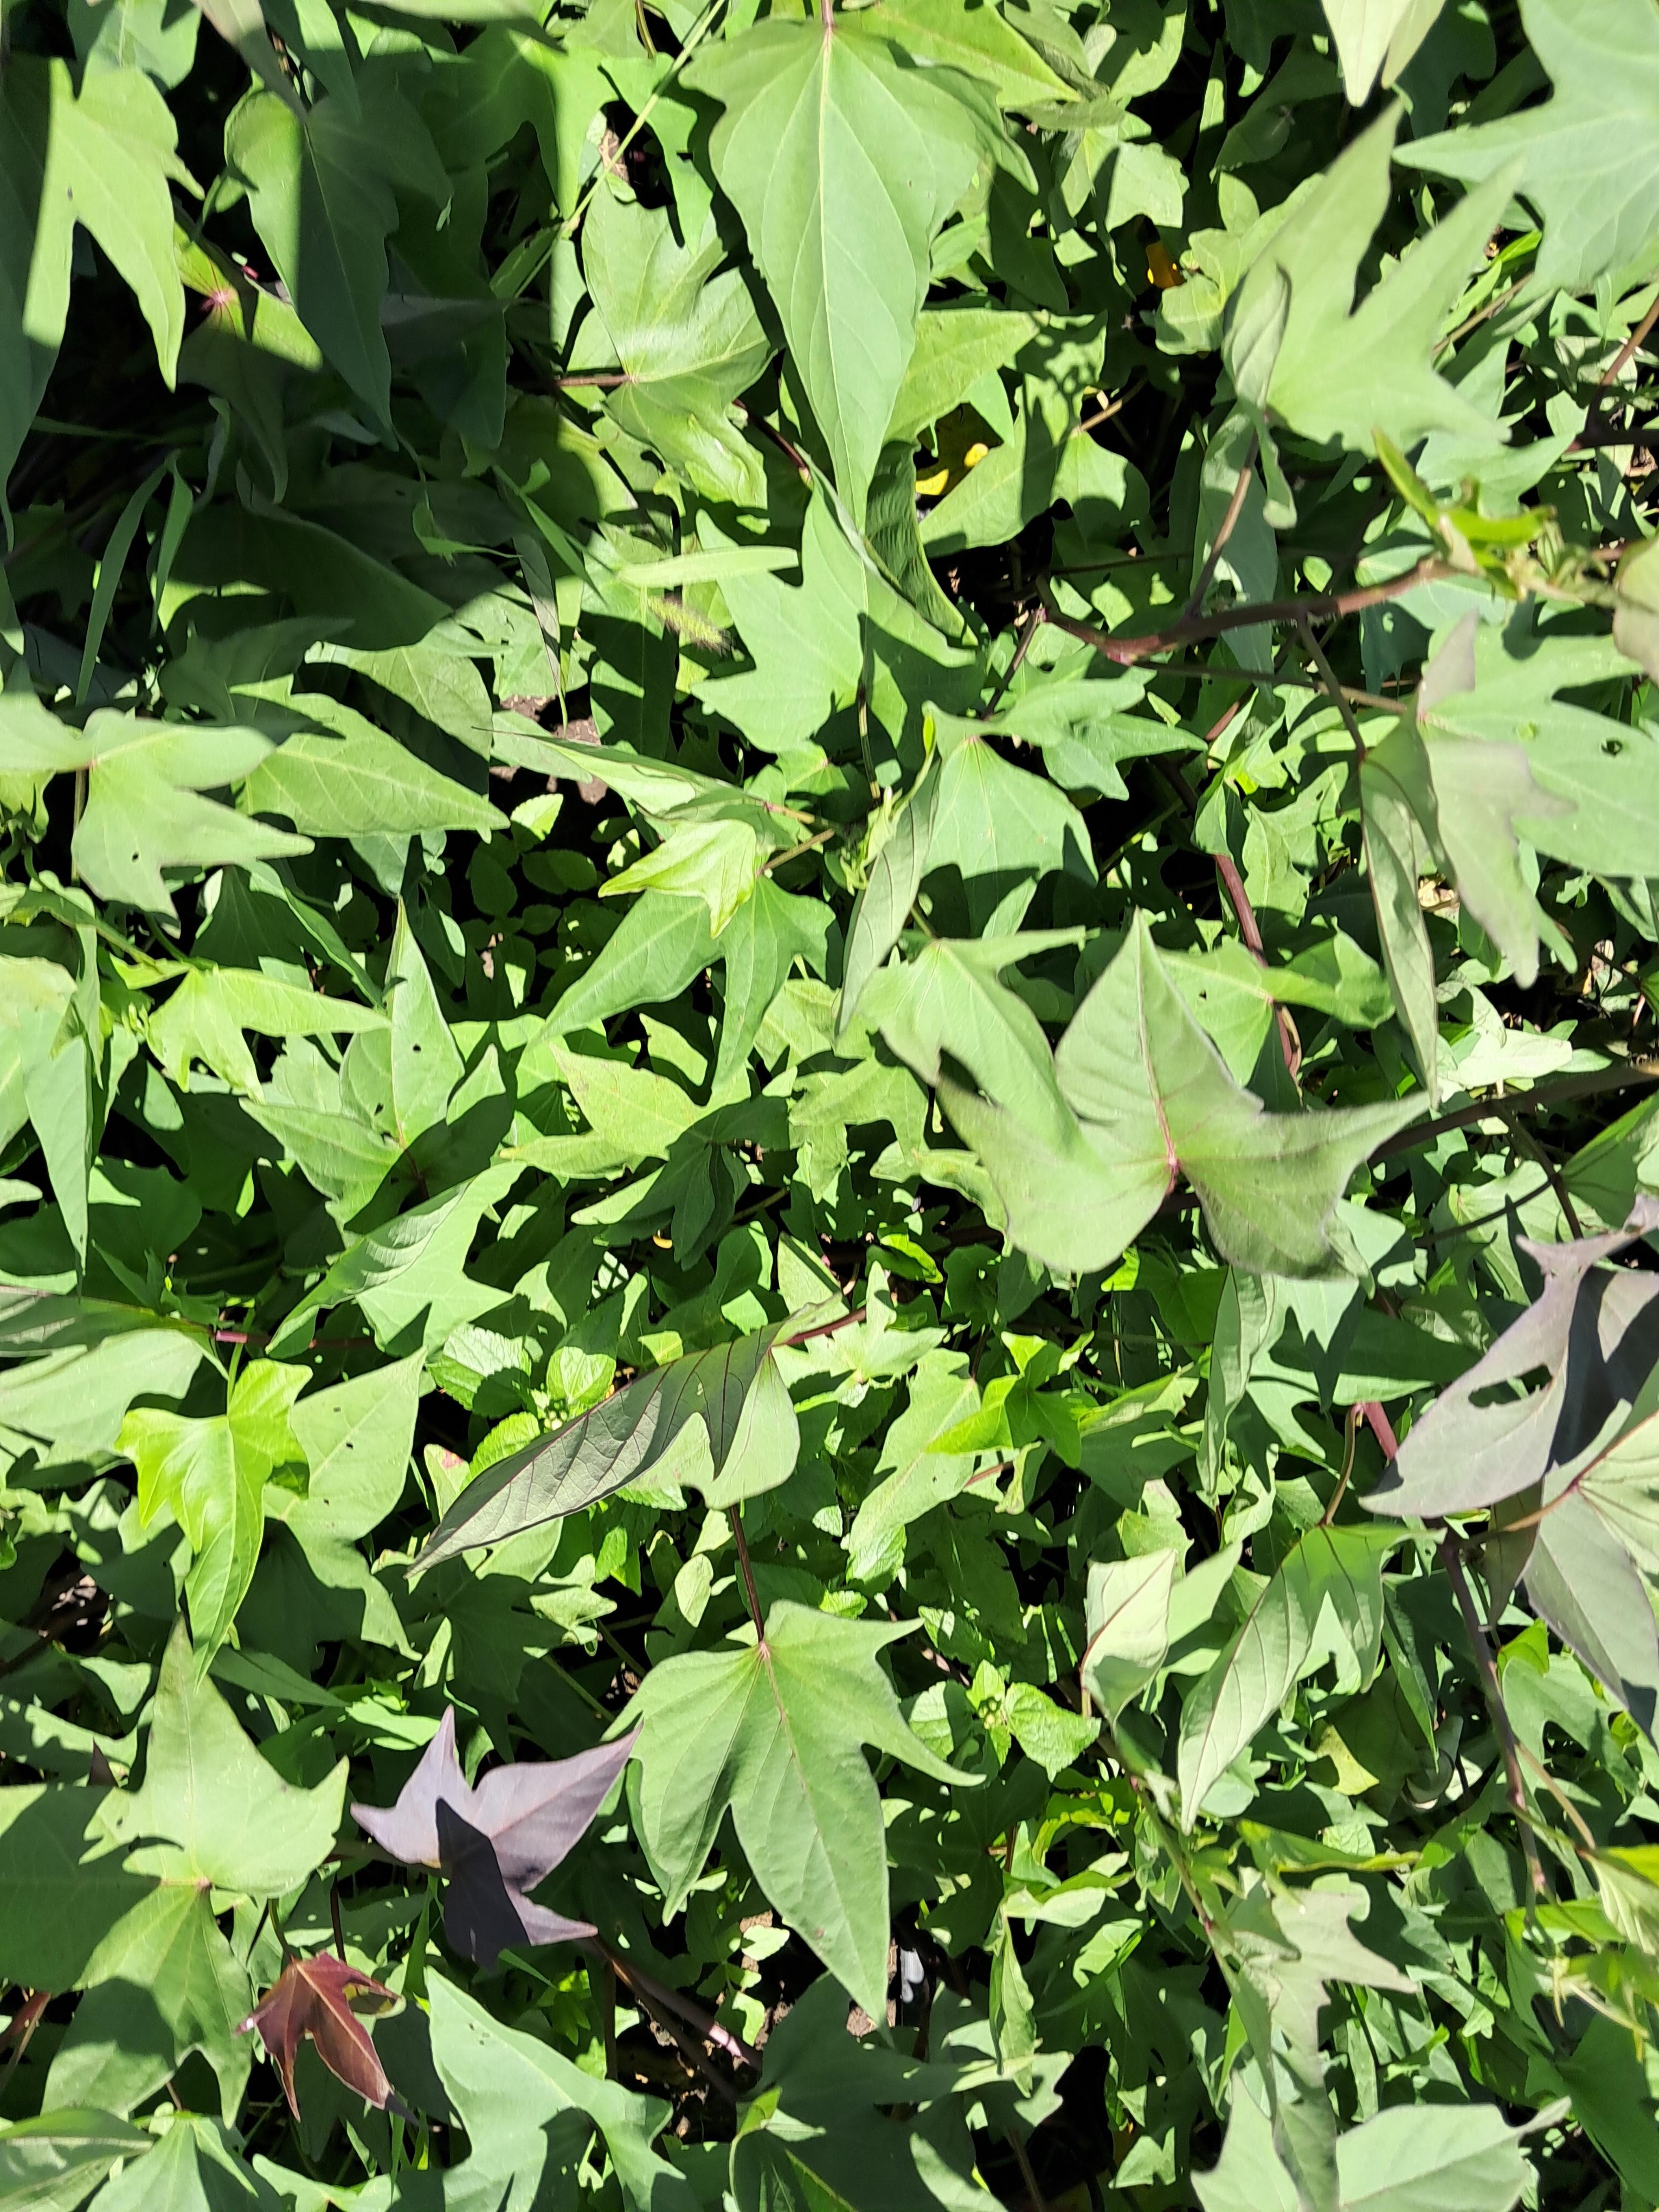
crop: sweet potato
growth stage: vegetative
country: Tanzania
